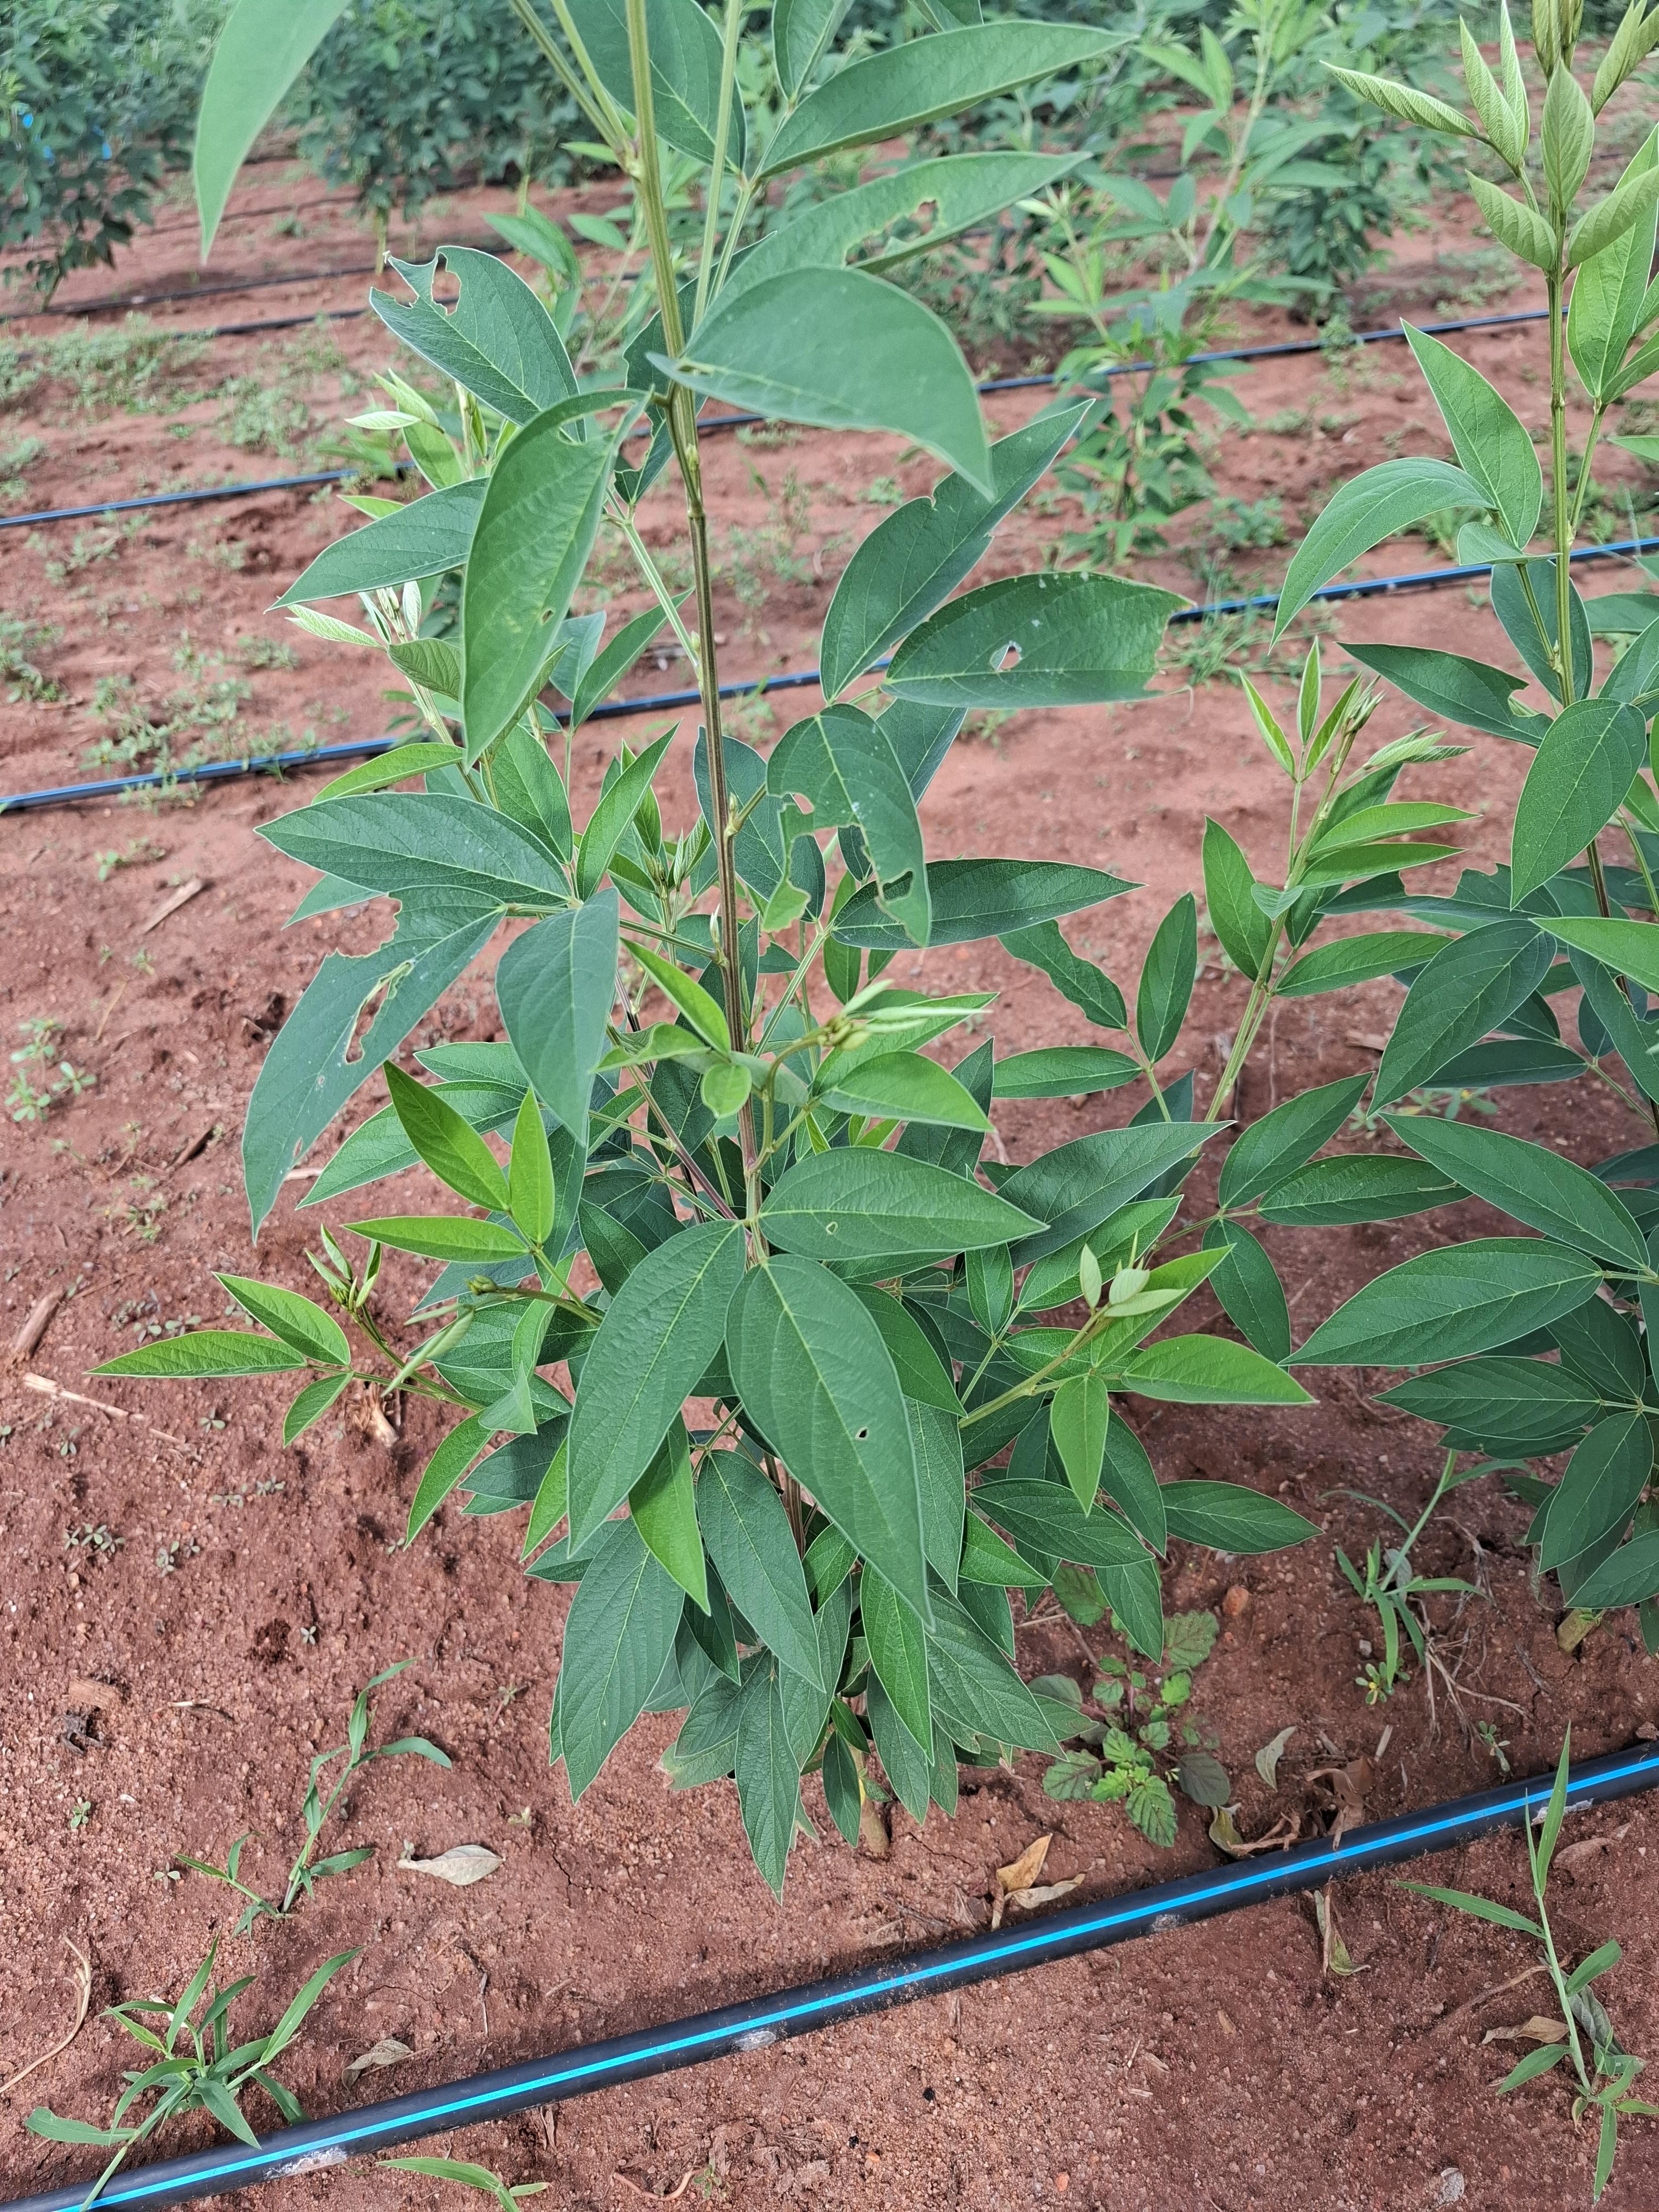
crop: pigeonpea
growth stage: flowering
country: Kenya
